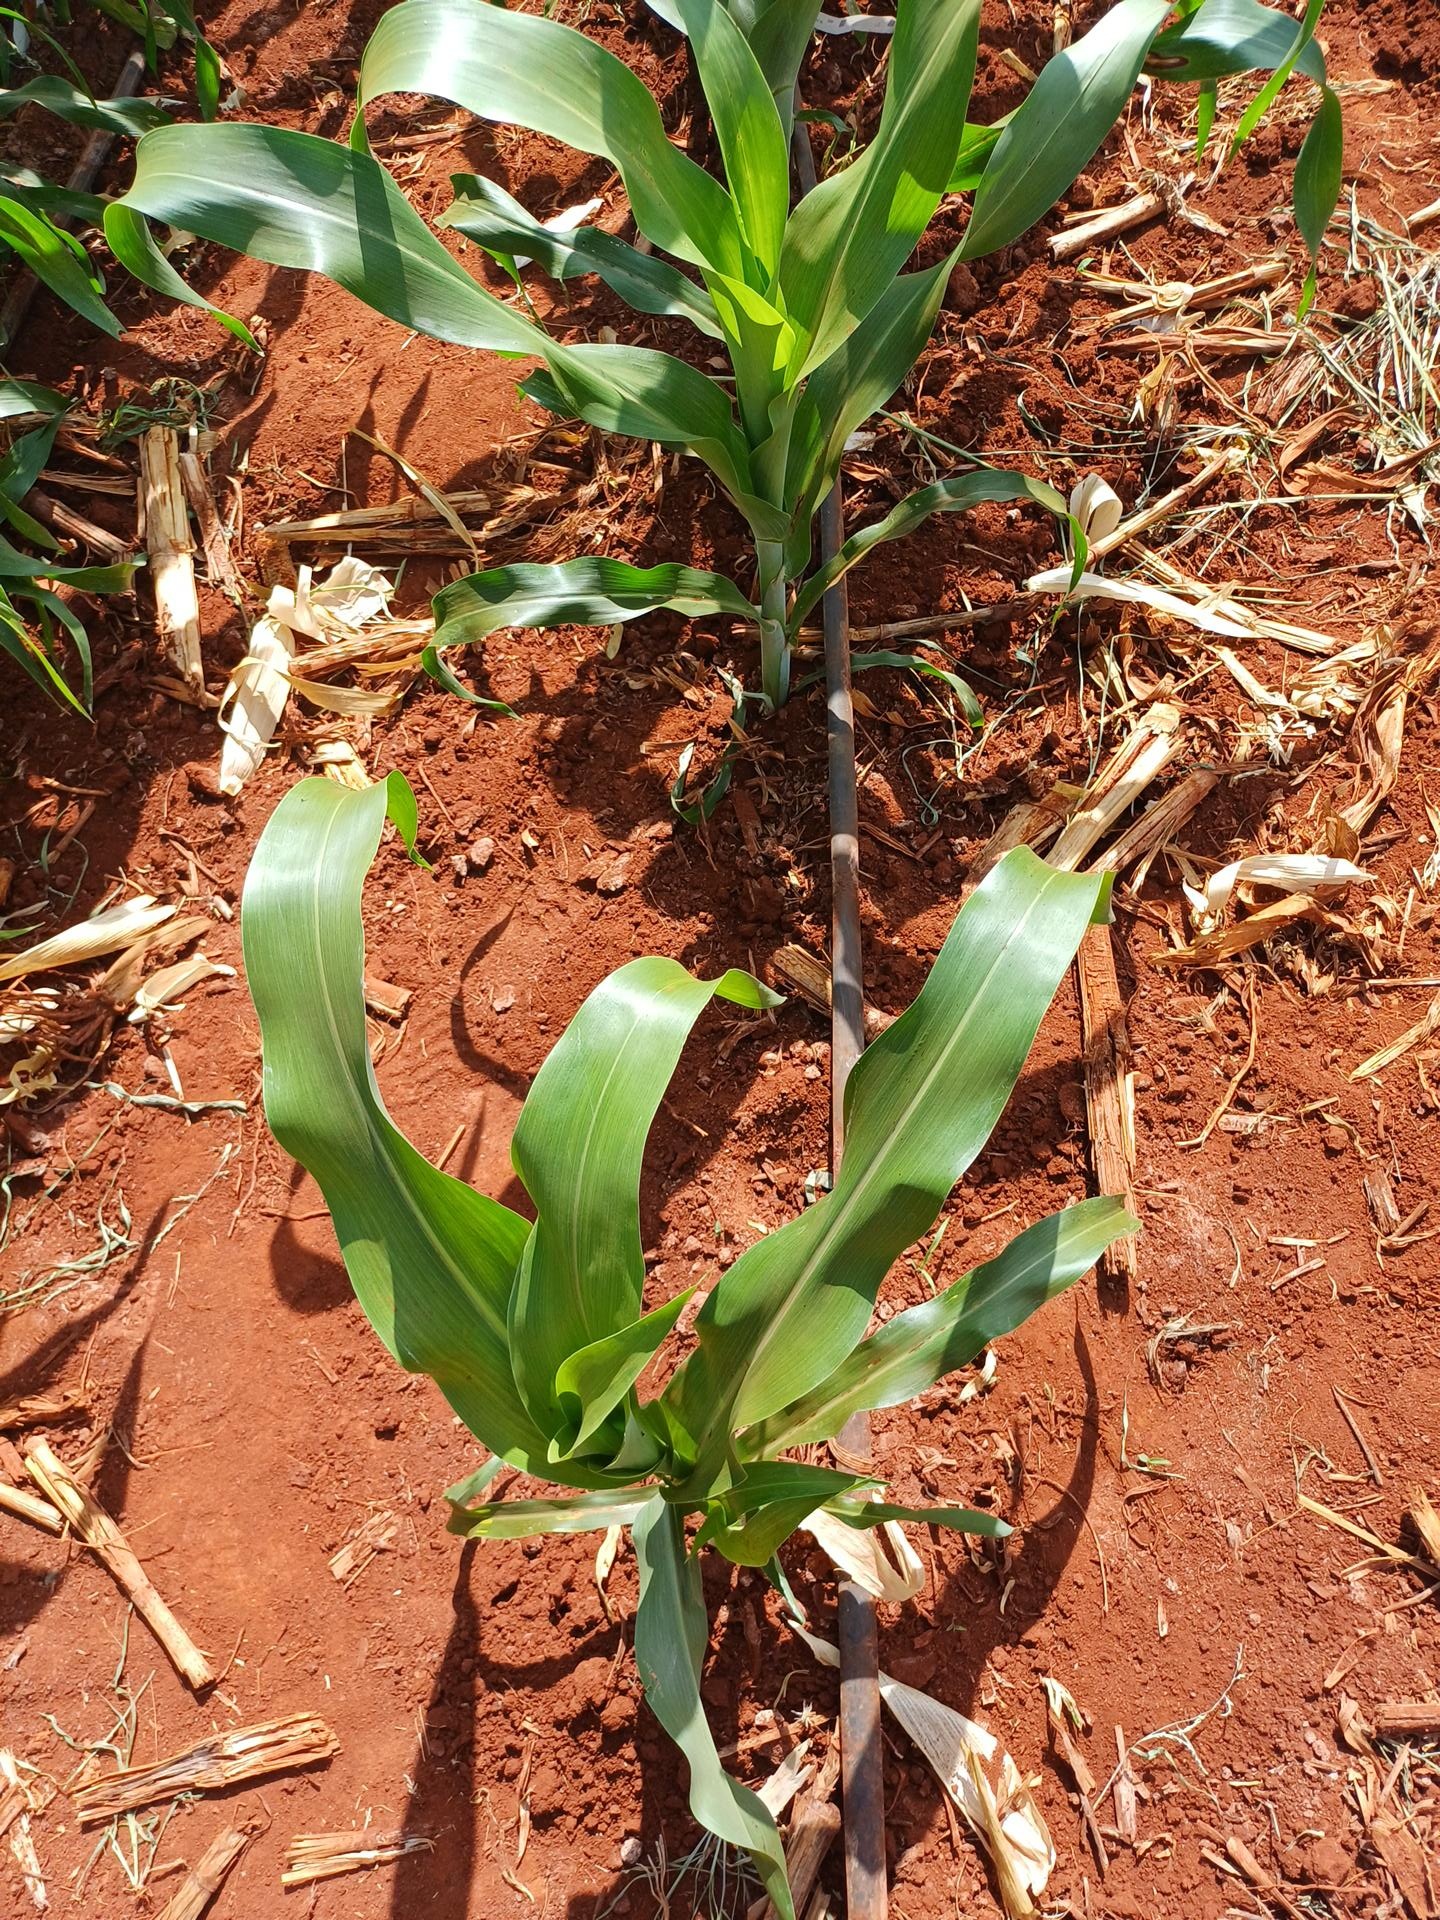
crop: sorghum
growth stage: vegetative
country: Kenya
